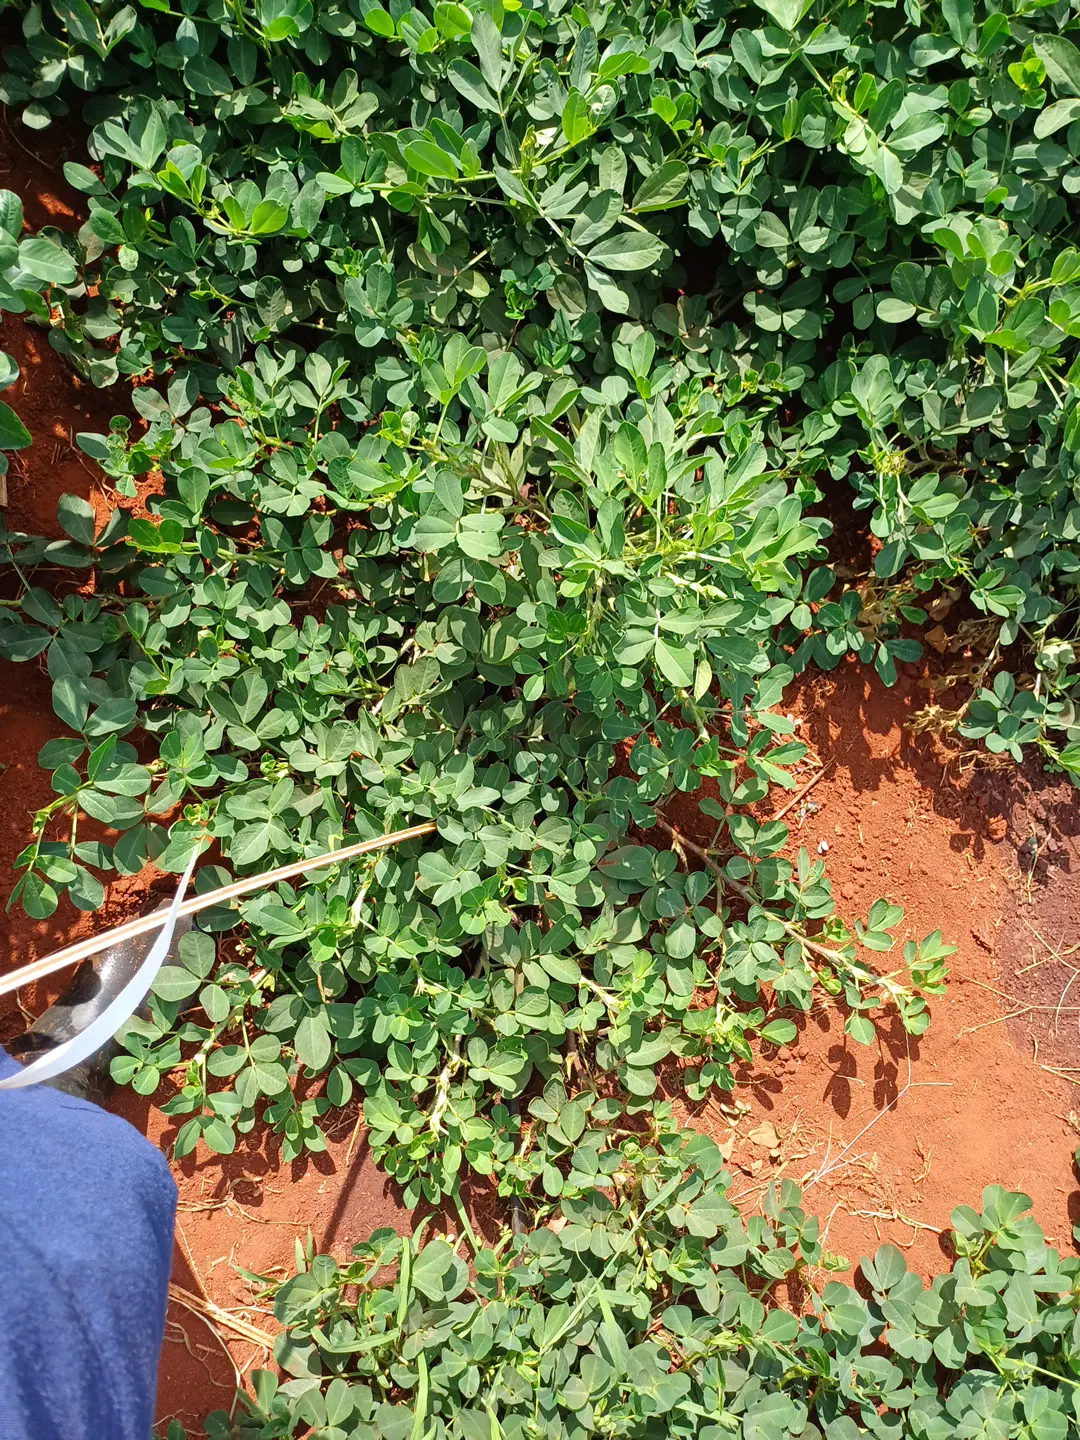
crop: groundnut
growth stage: pegging
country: Kenya
